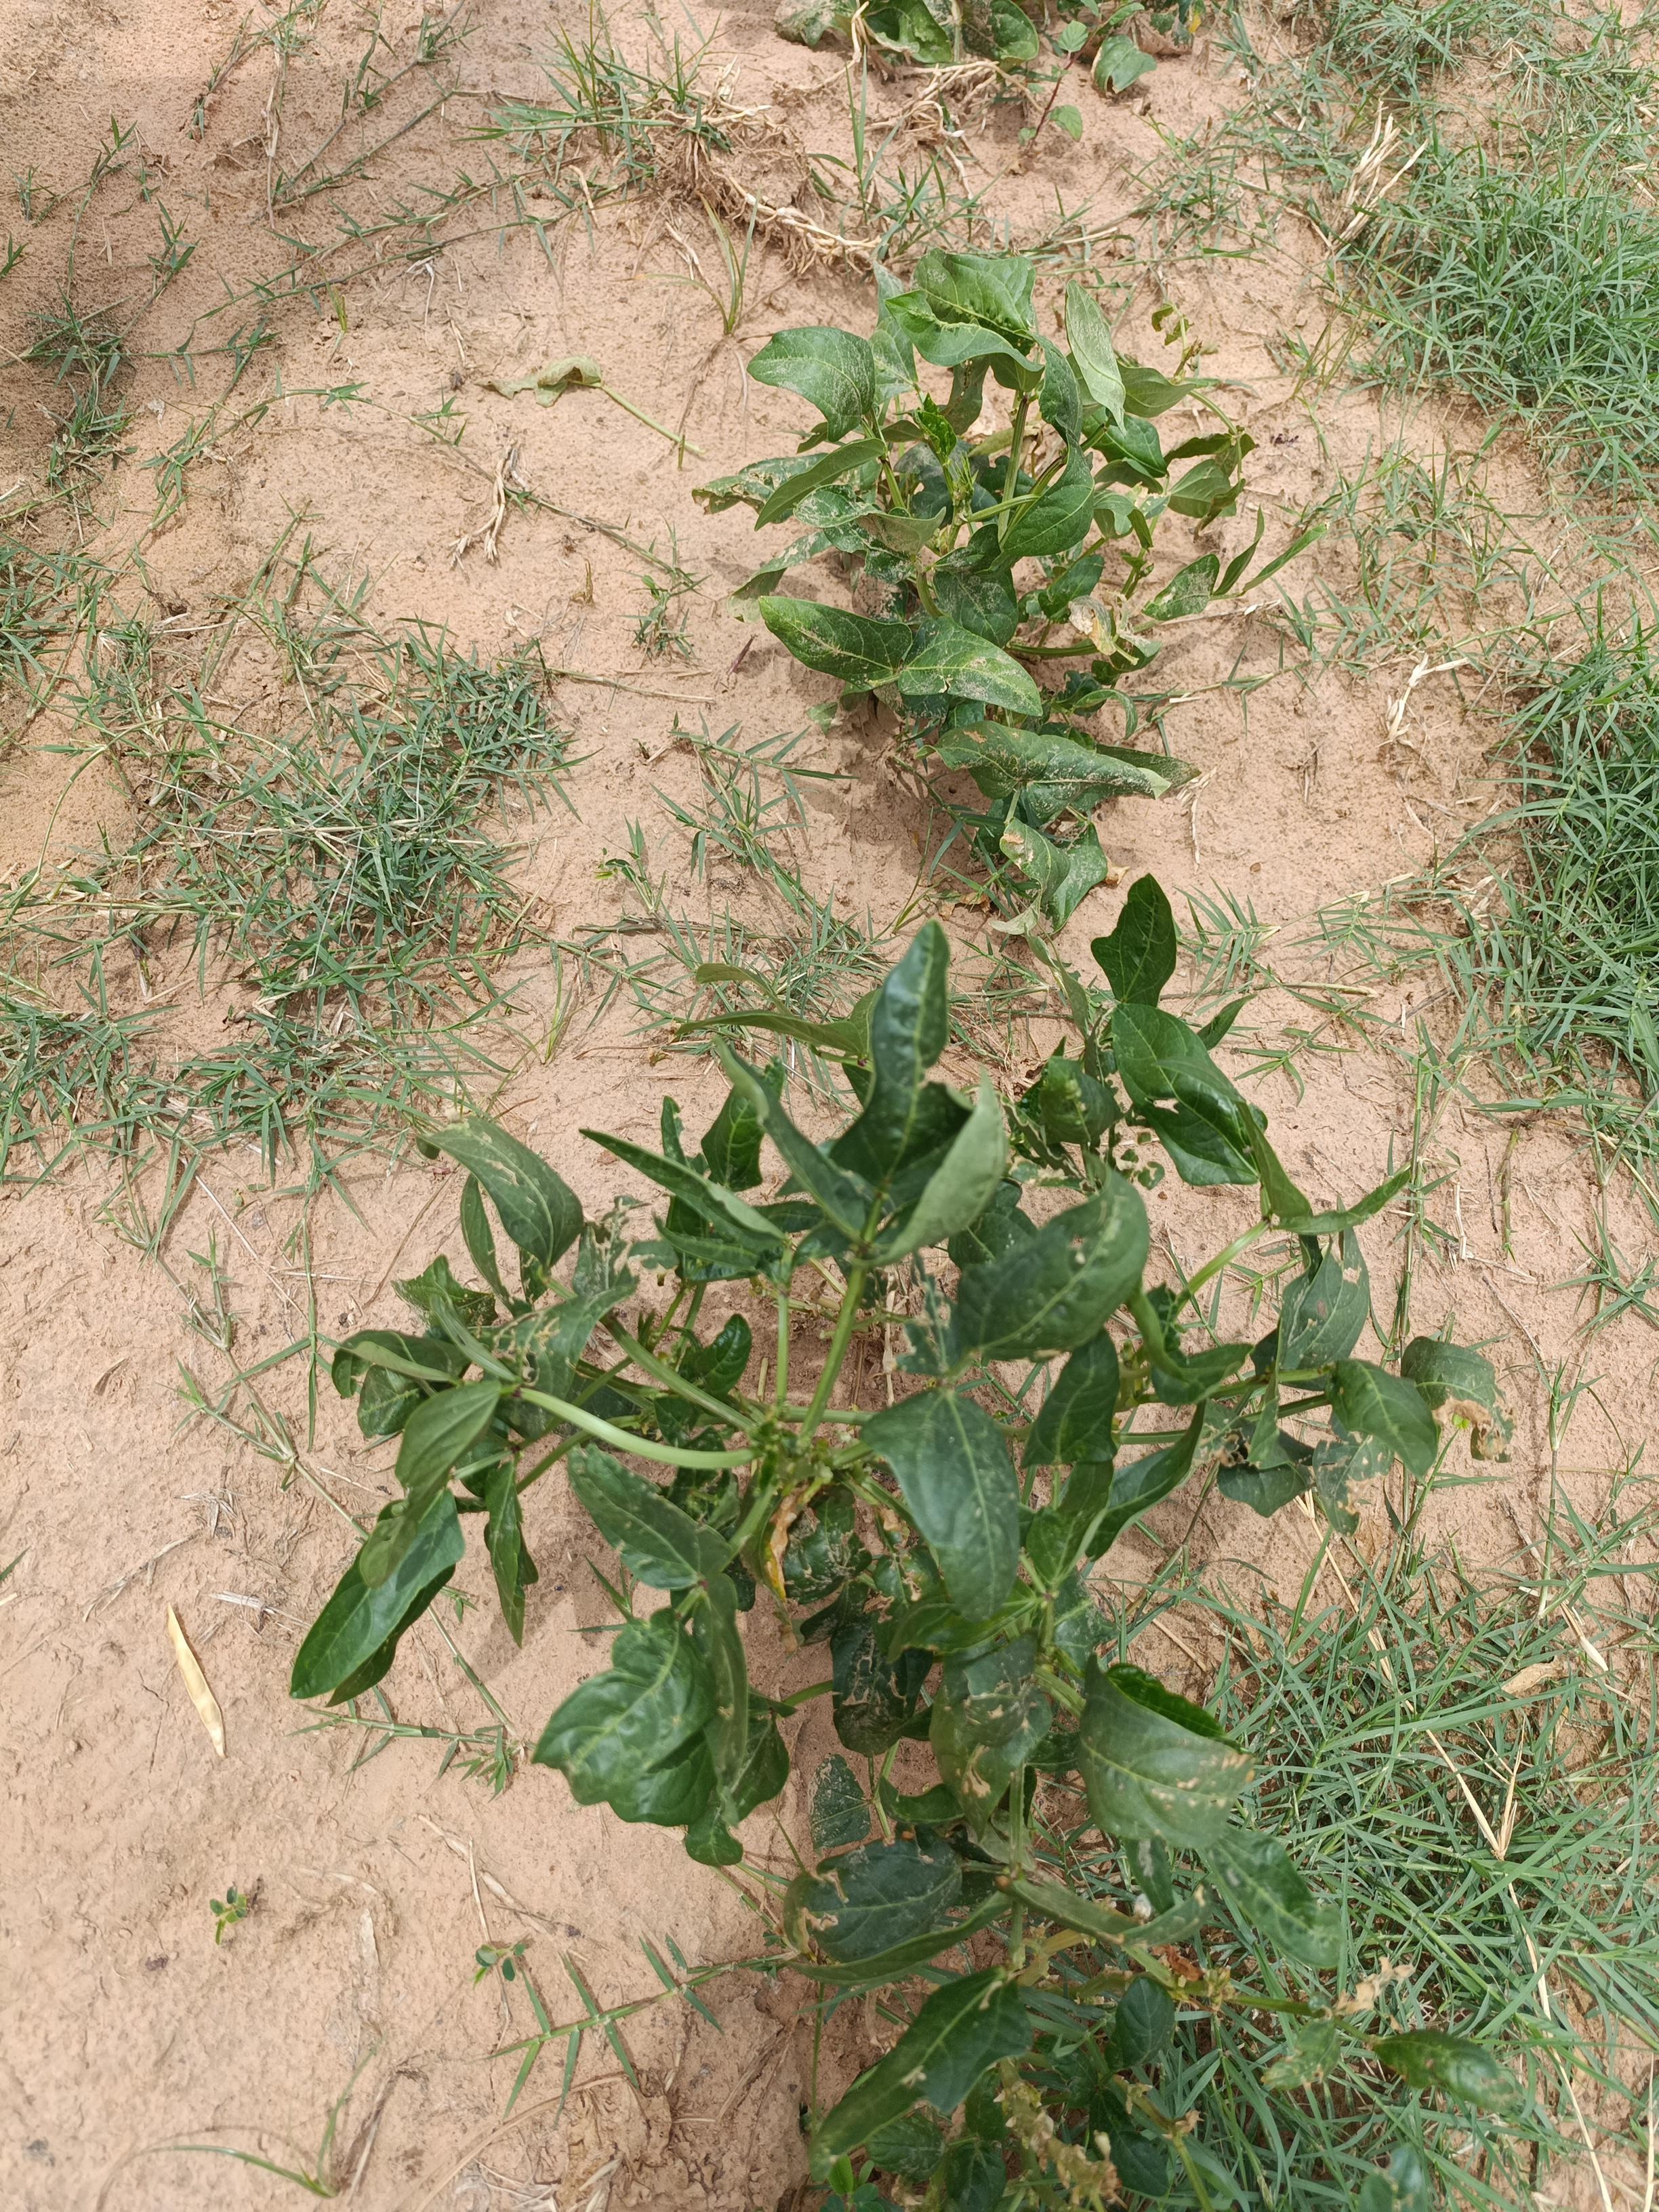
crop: cowpea
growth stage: harvest maturity
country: Nigeria
